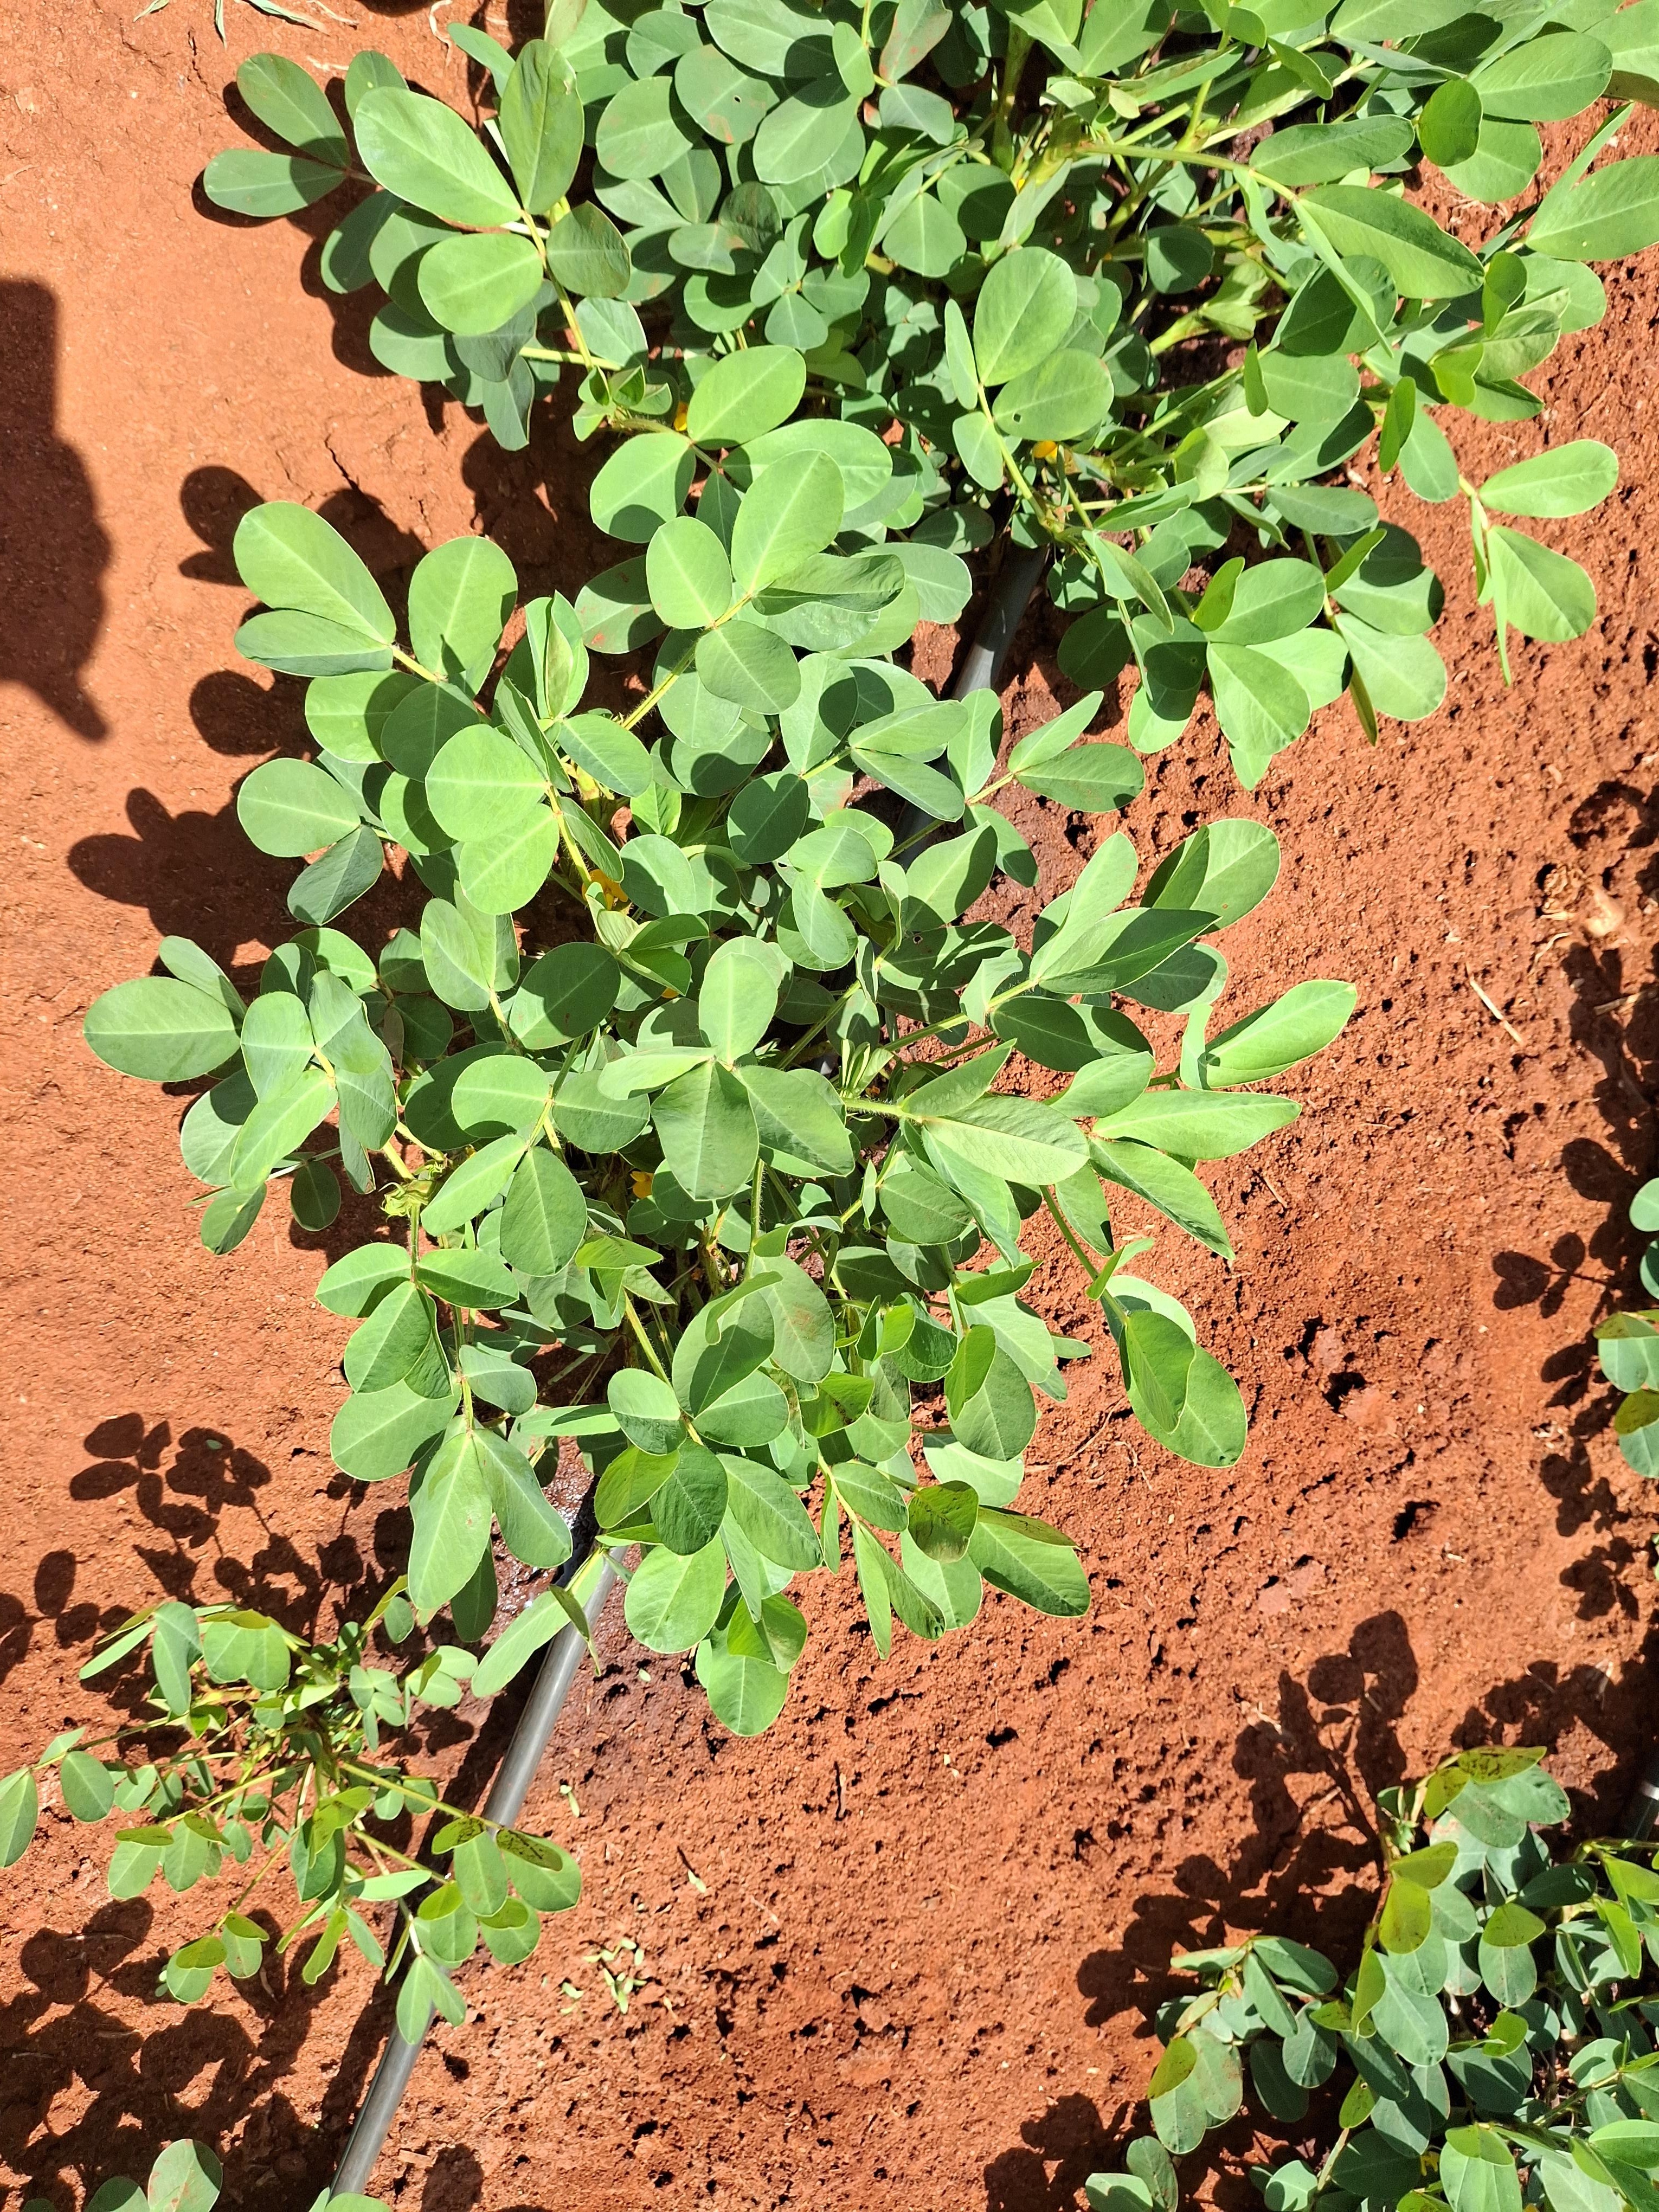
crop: groundnut
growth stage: flowering
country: Kenya
